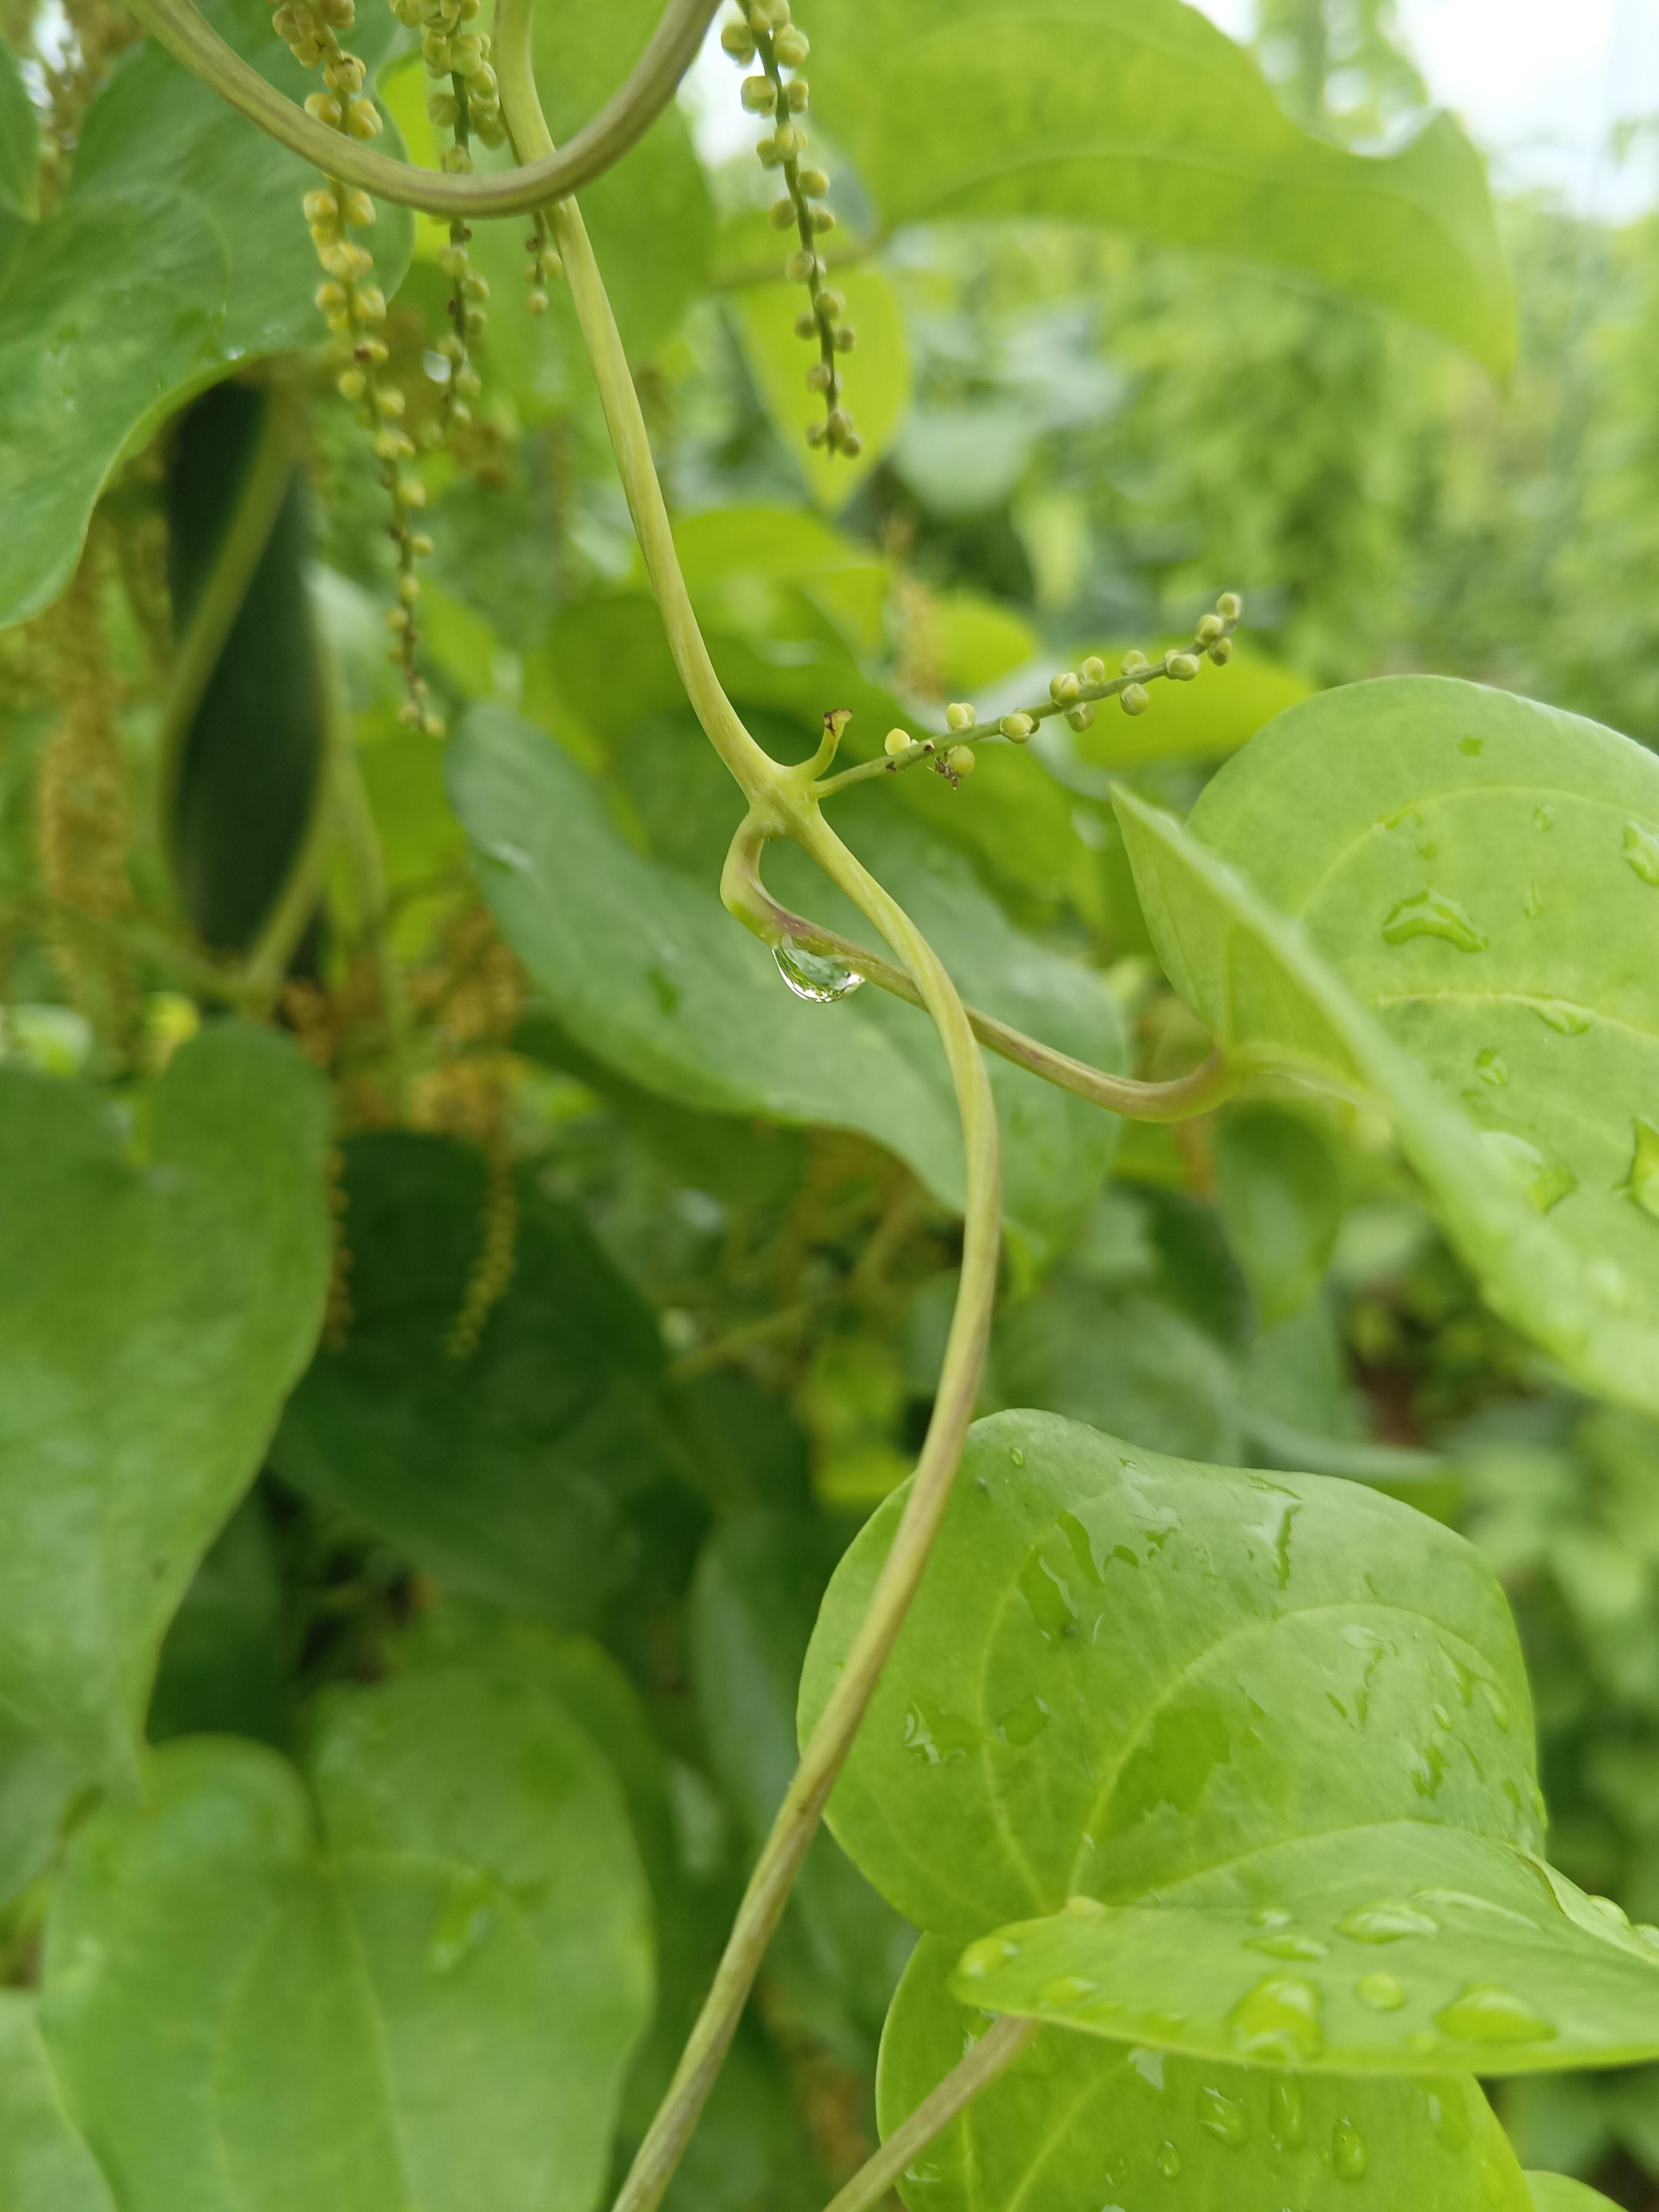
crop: yam
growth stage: flowering
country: Nigeria
